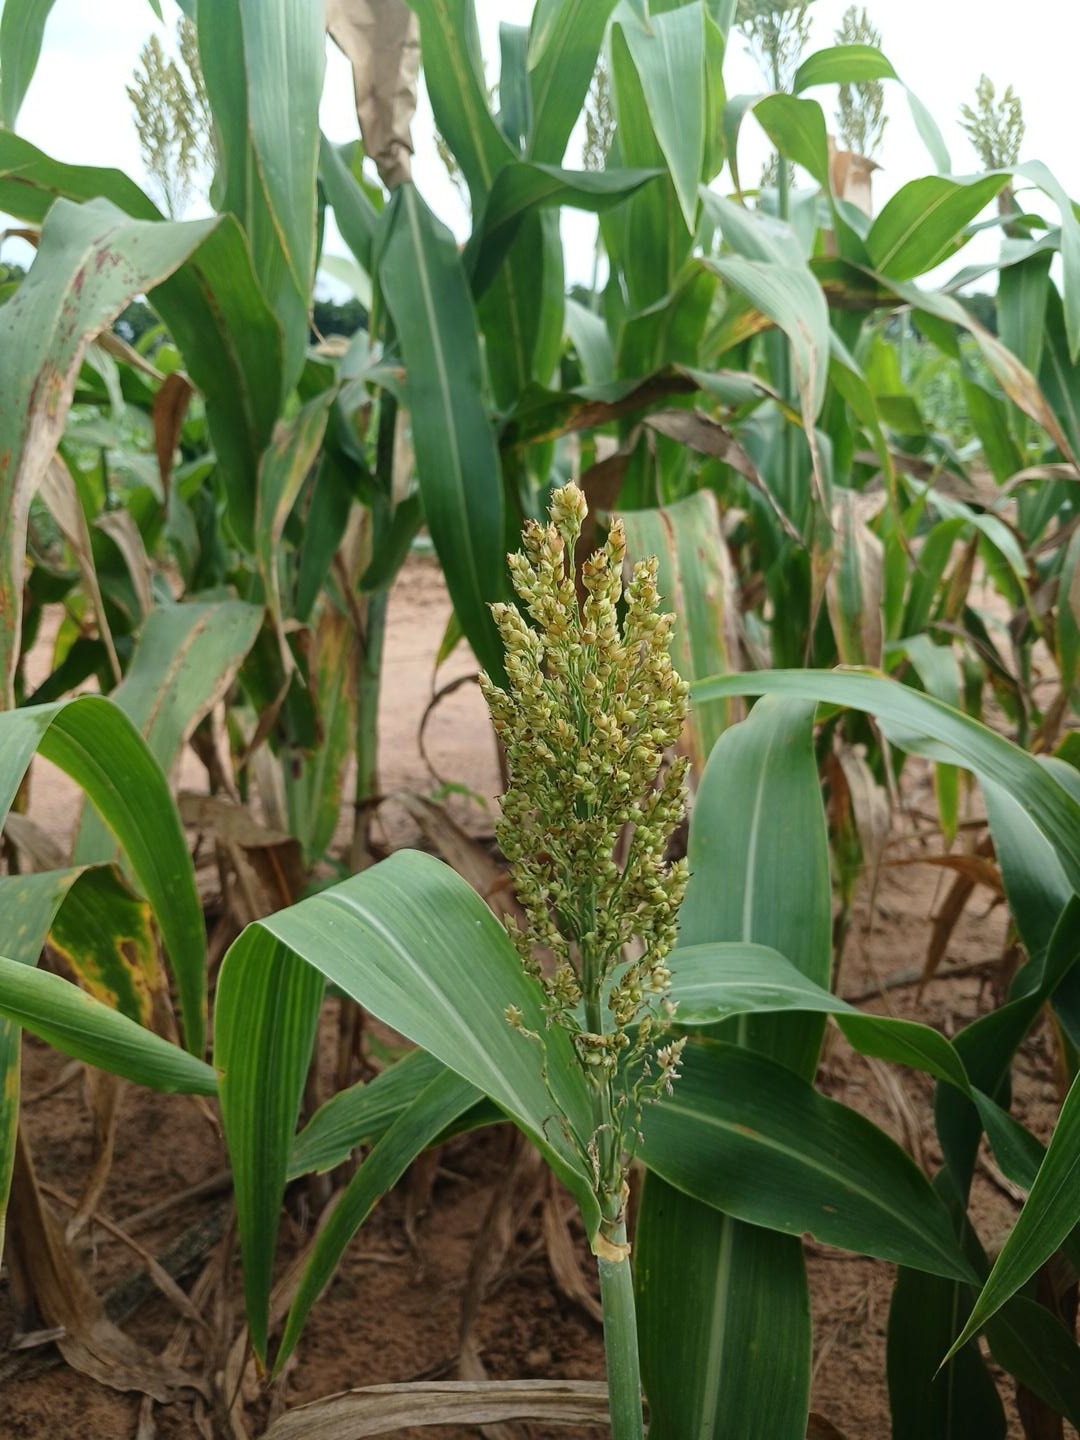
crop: sorghum
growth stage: filling grain
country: Senegal
